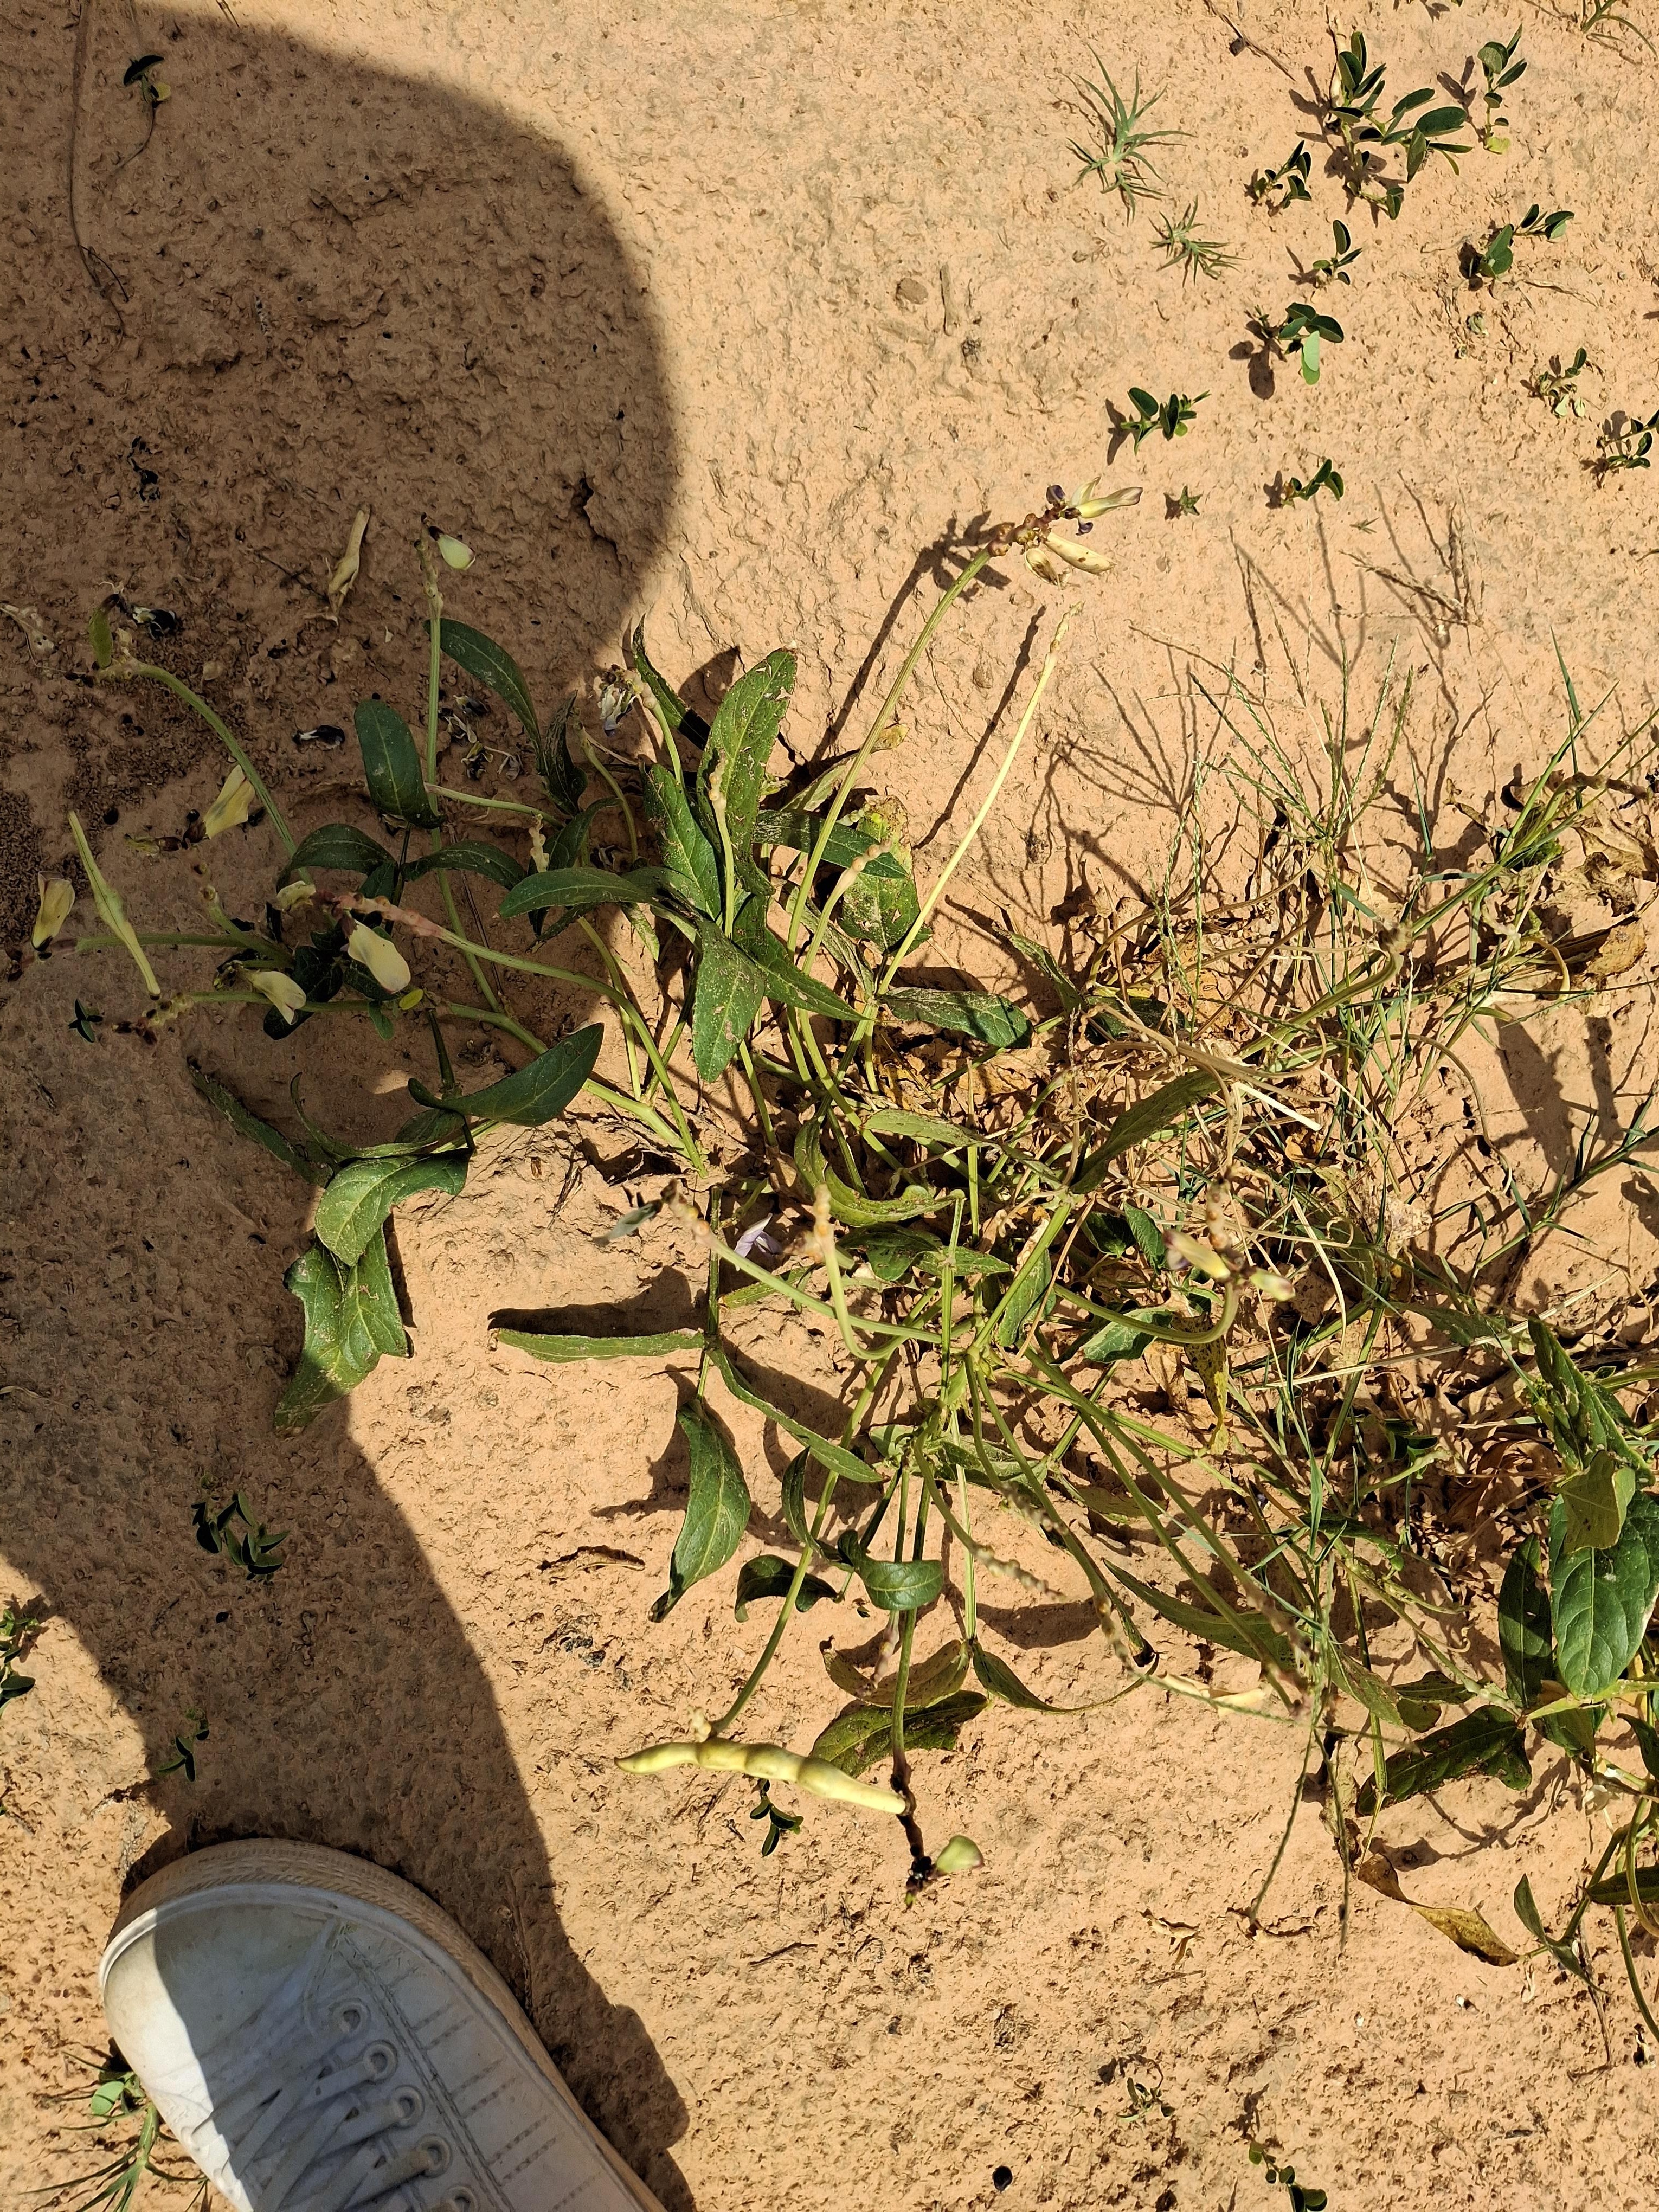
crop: cowpea
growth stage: harvest maturity
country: Nigeria
